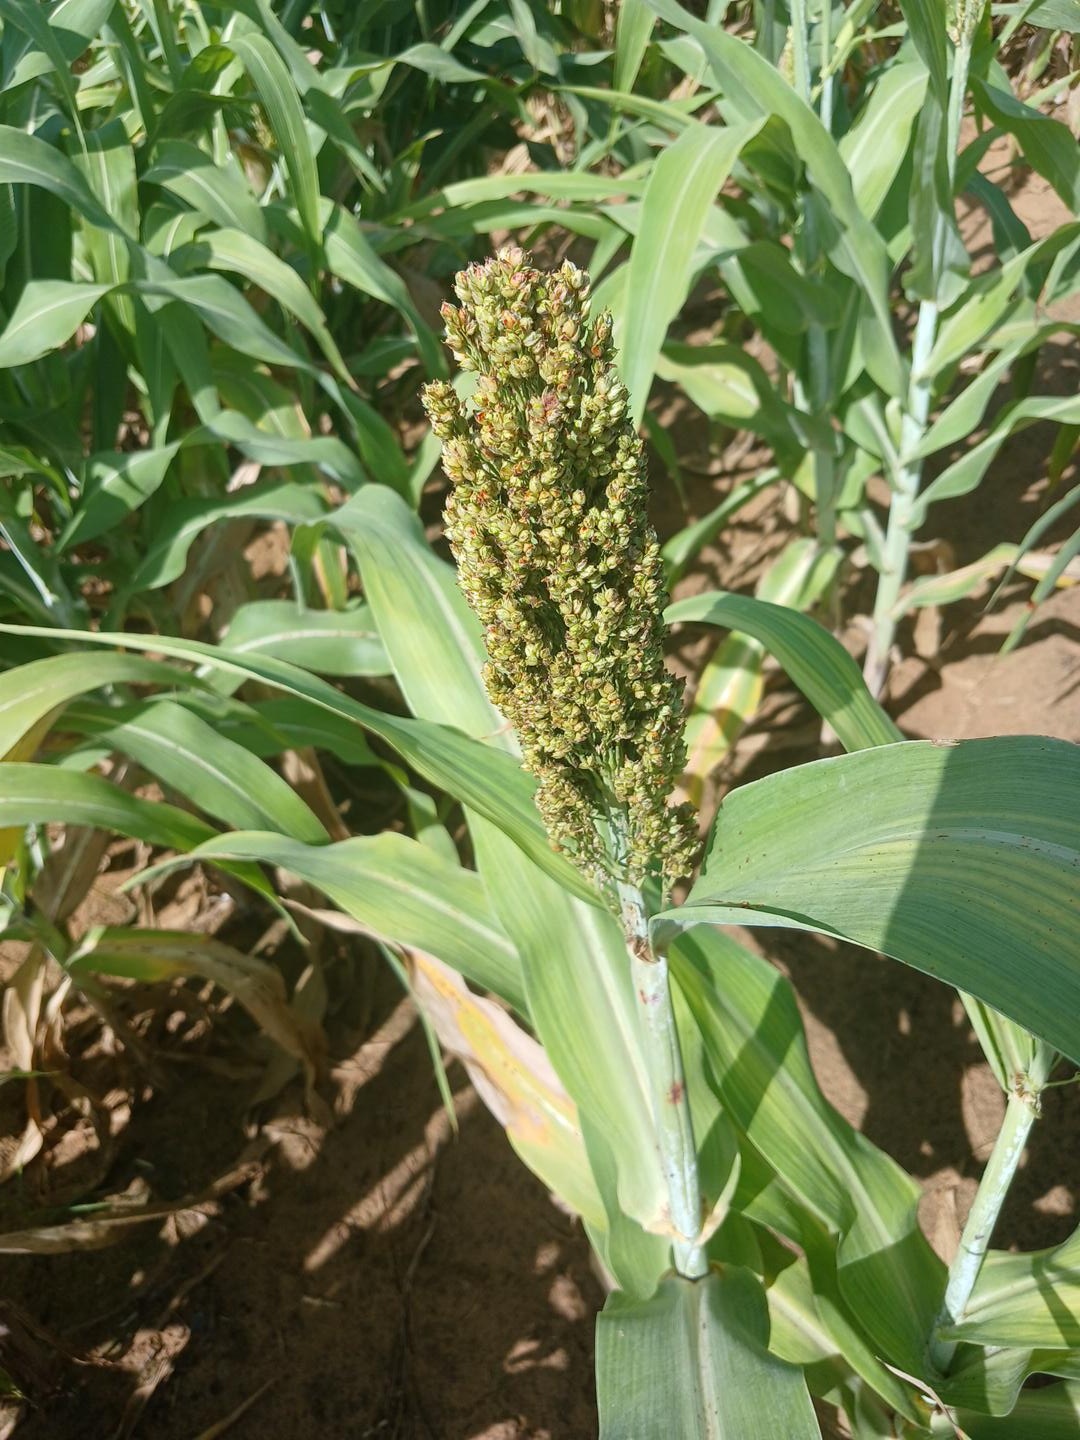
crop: sorghum
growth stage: filling grain
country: Senegal
